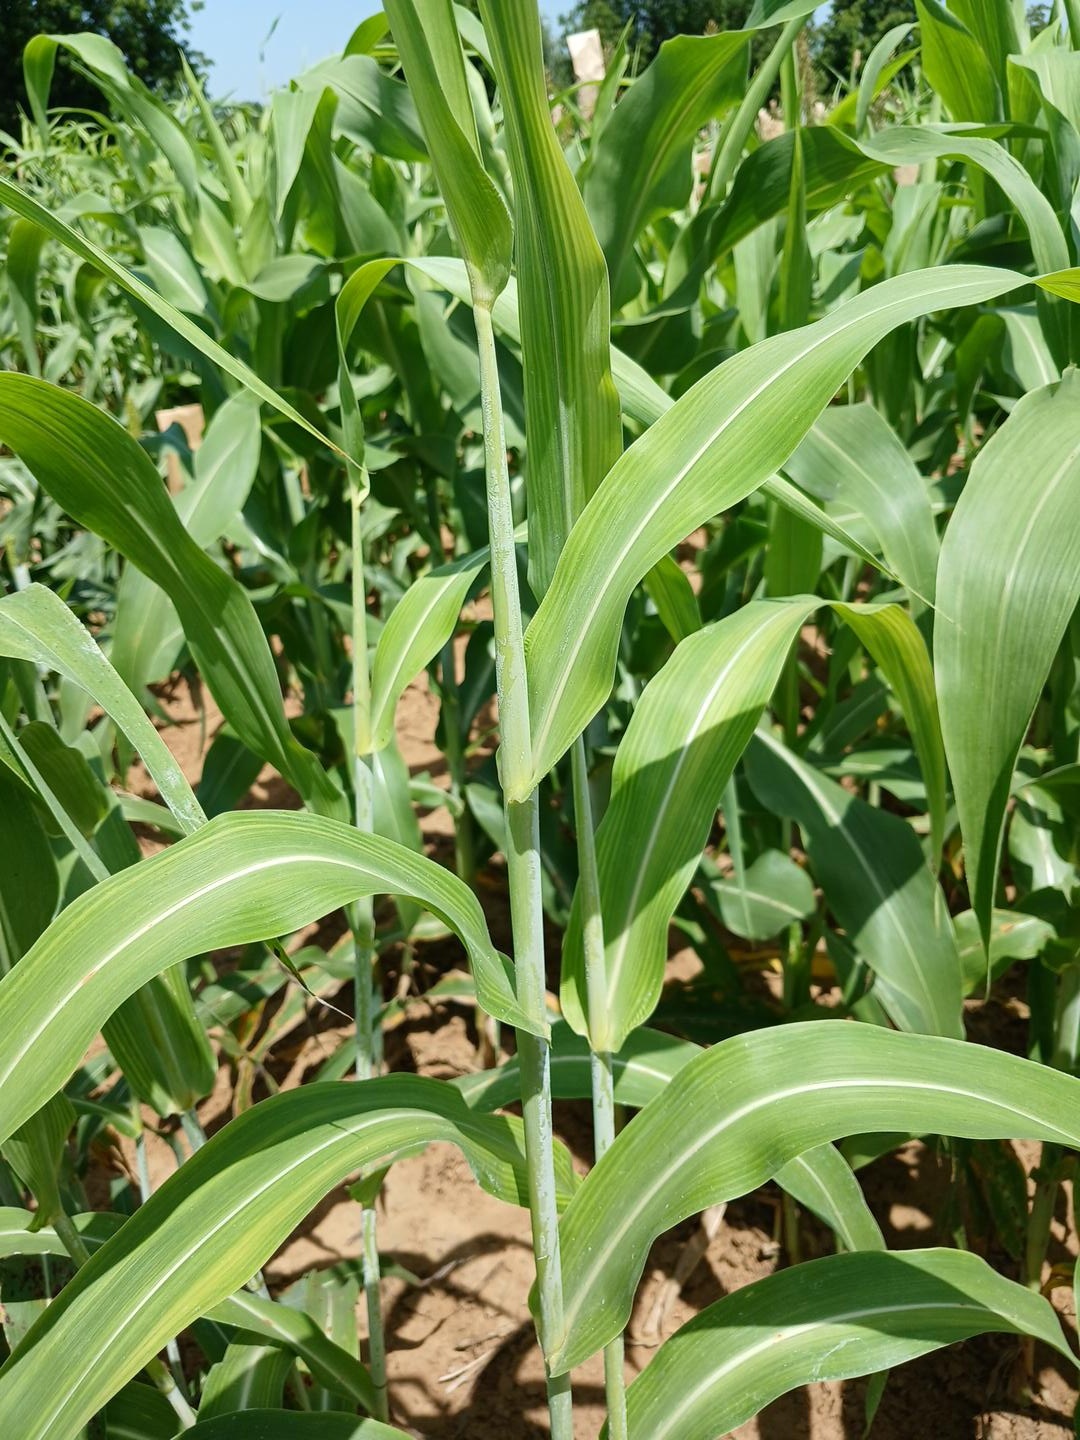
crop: sorghum
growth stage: heading tuber
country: Senegal
